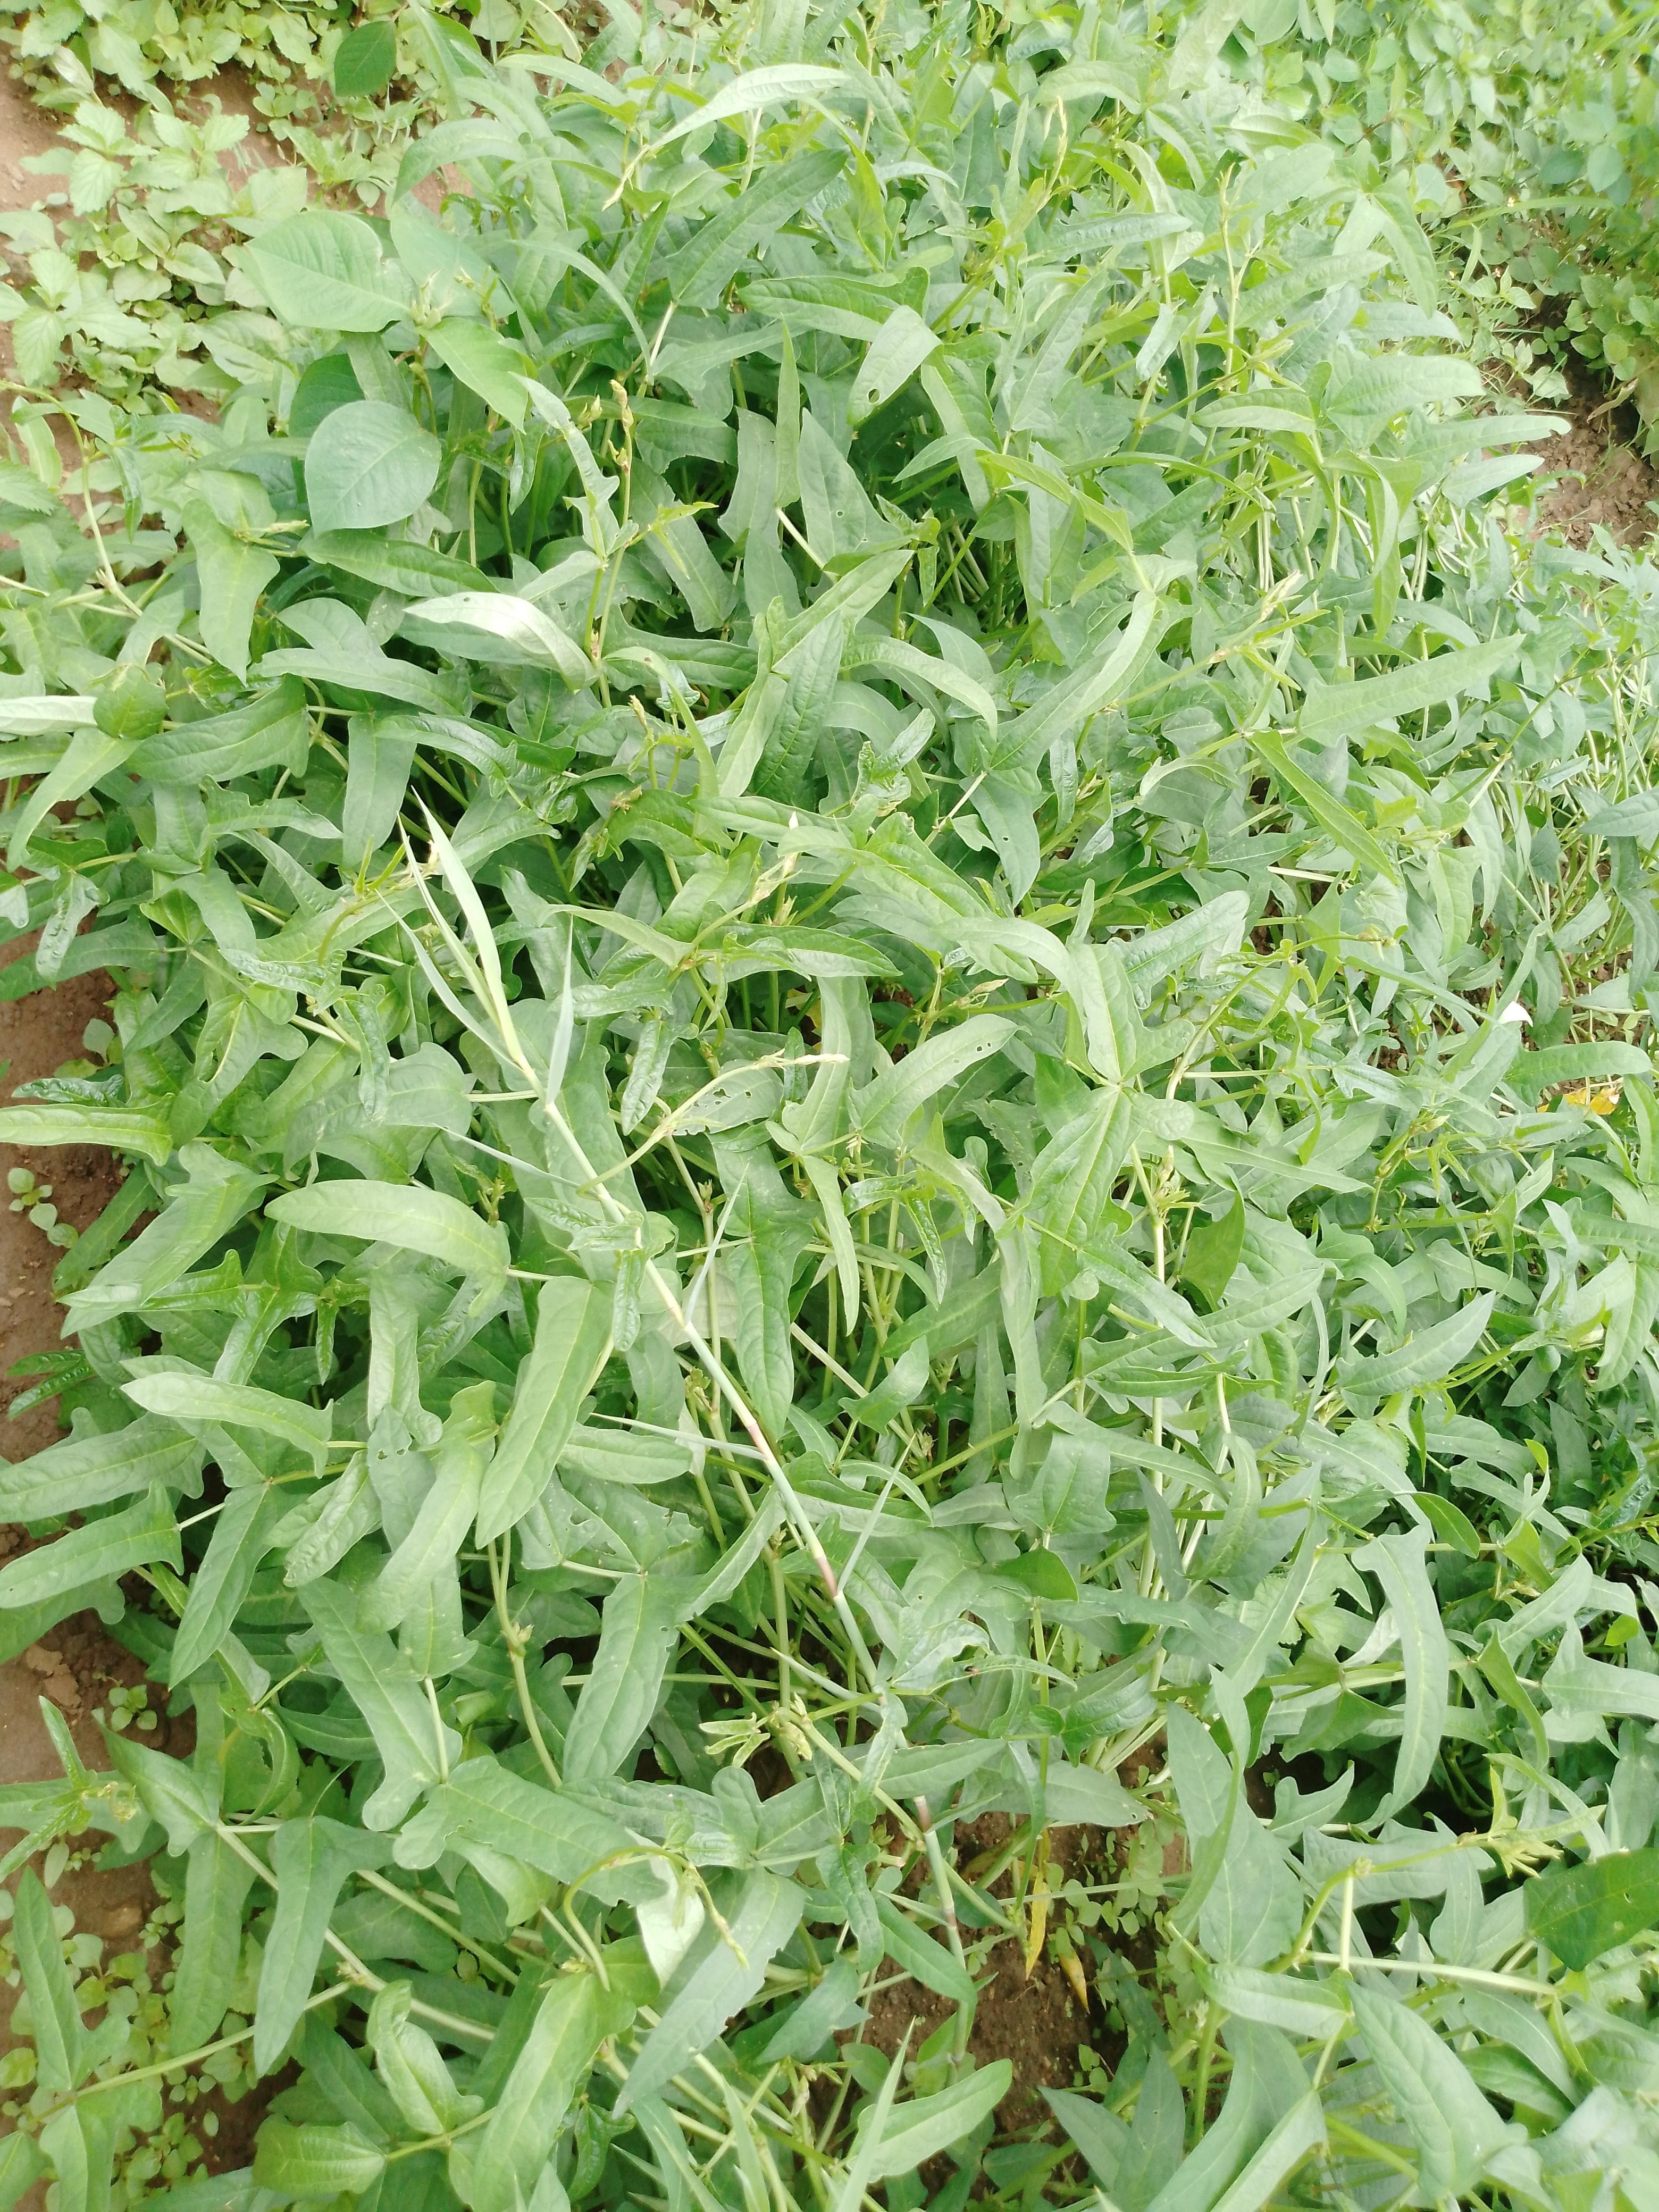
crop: cowpea
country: Malawi
